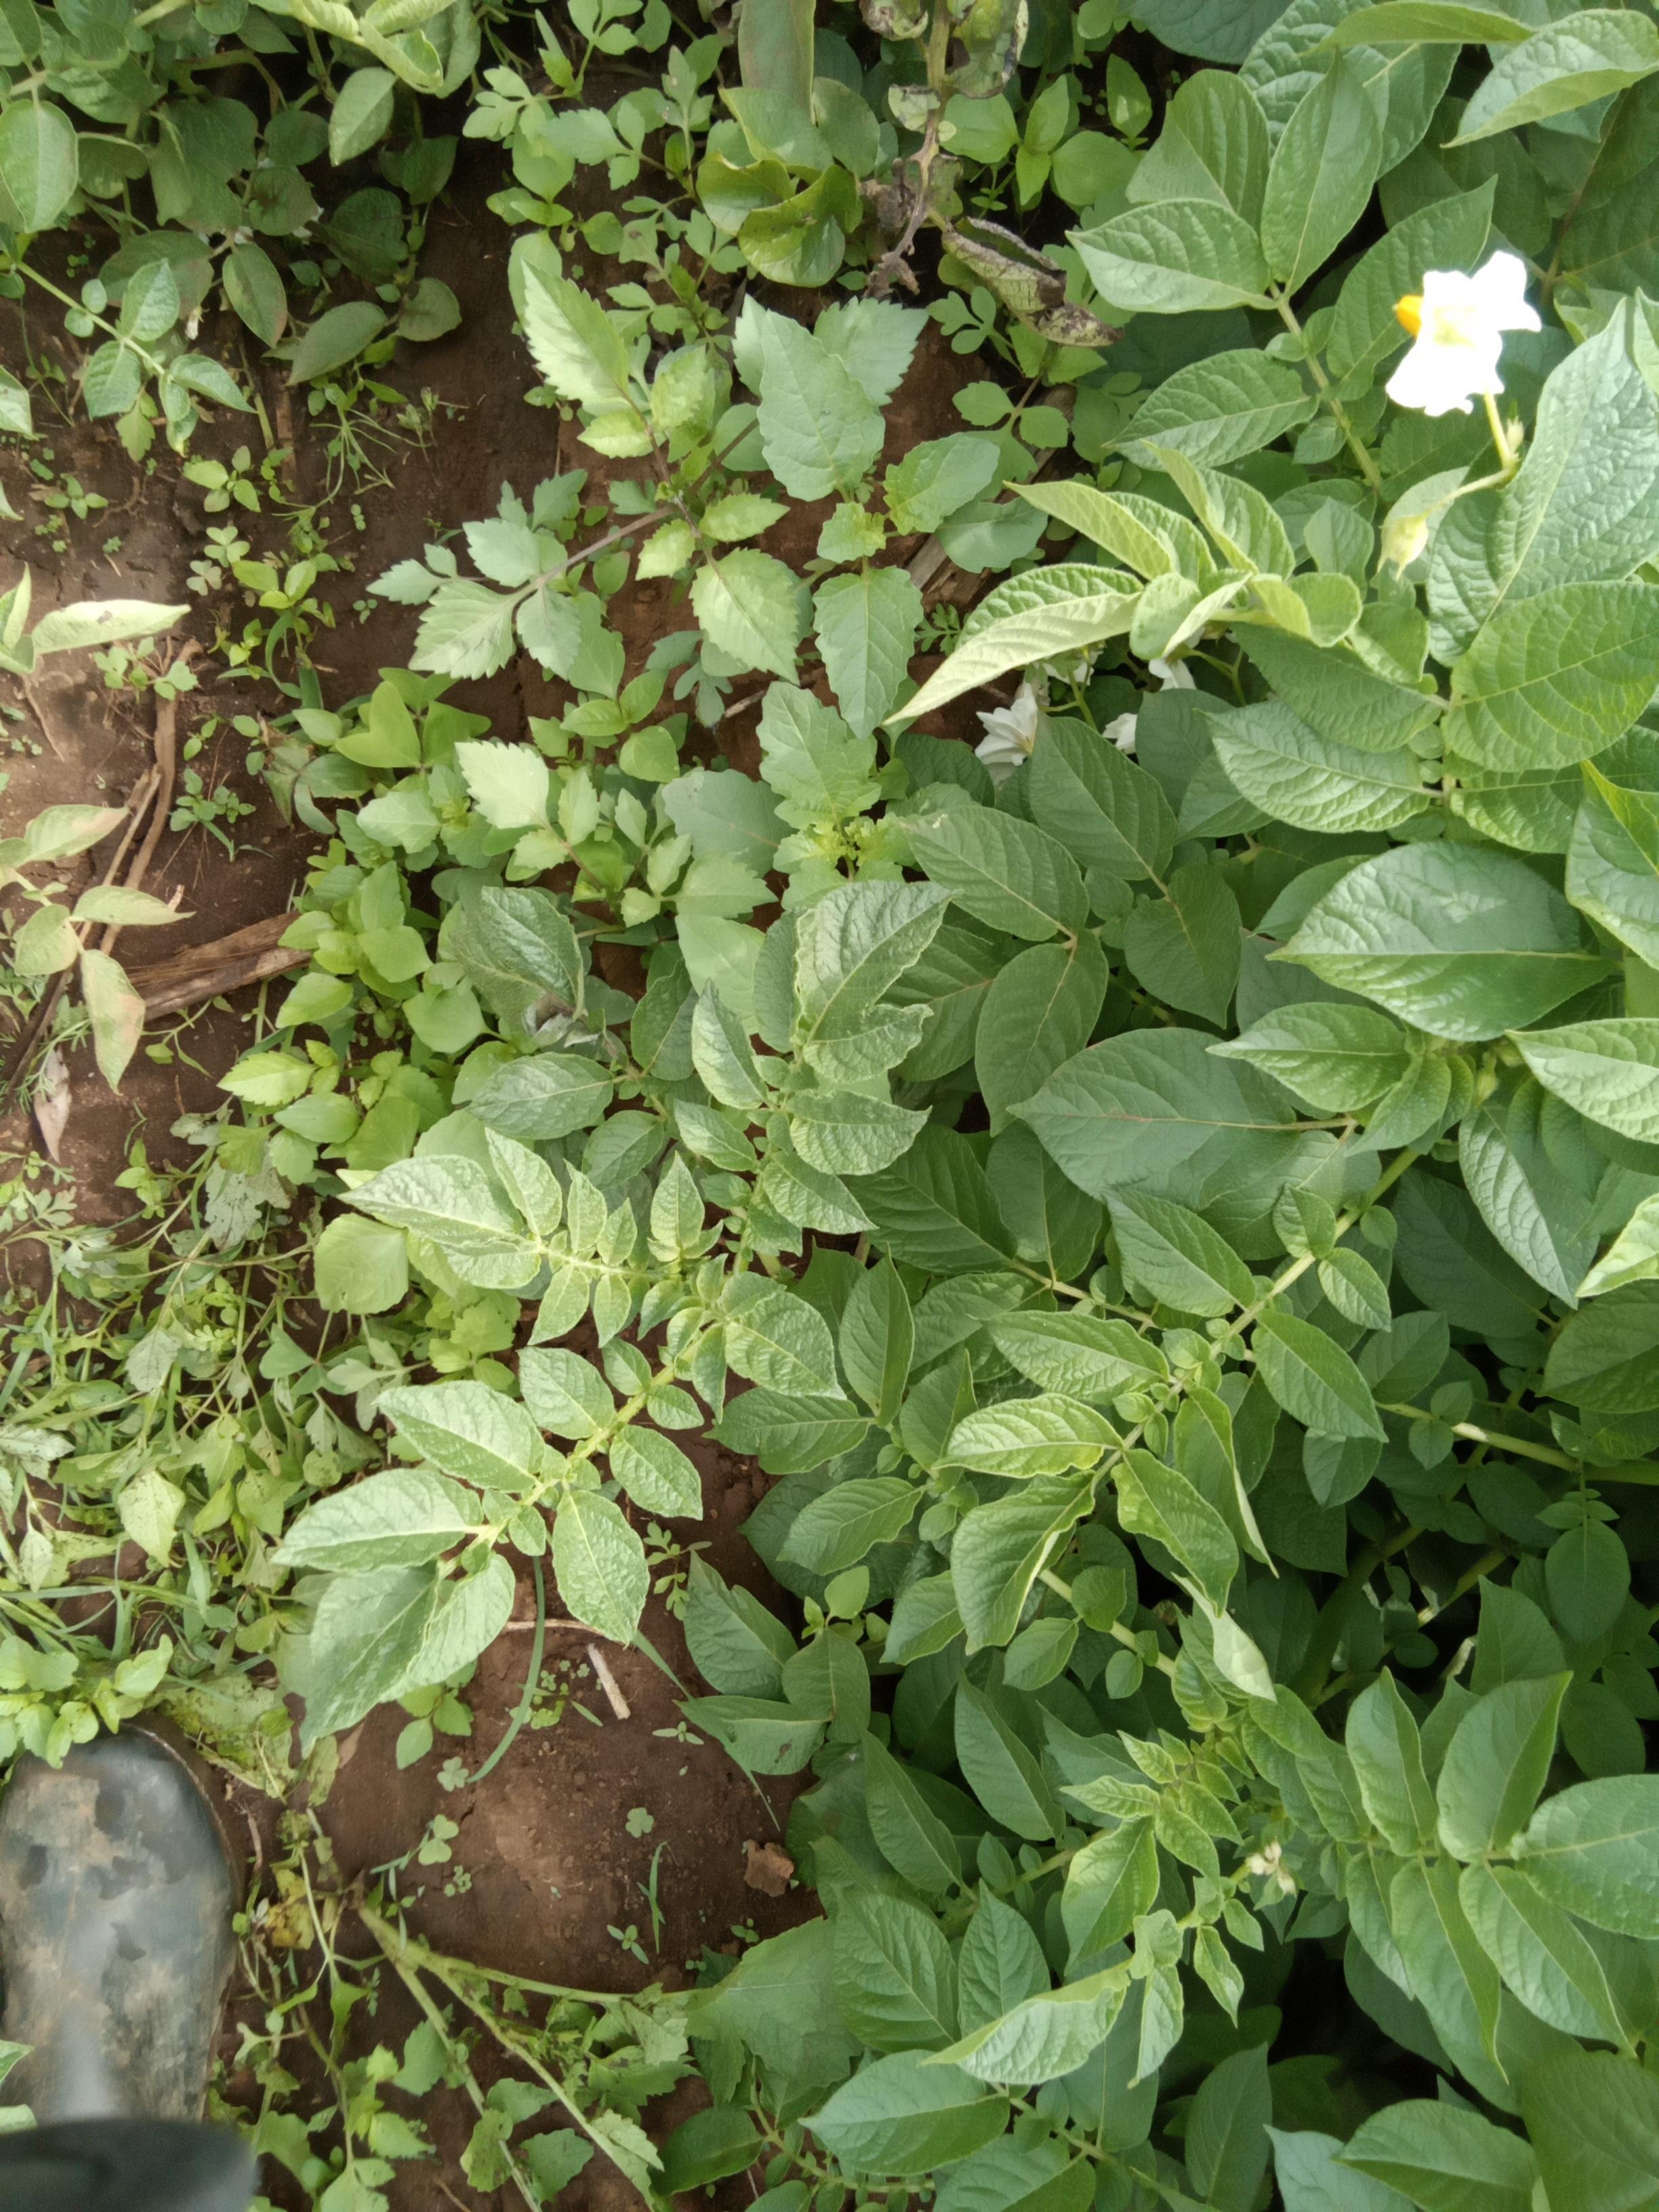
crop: potato
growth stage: vegetative
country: Kenya
